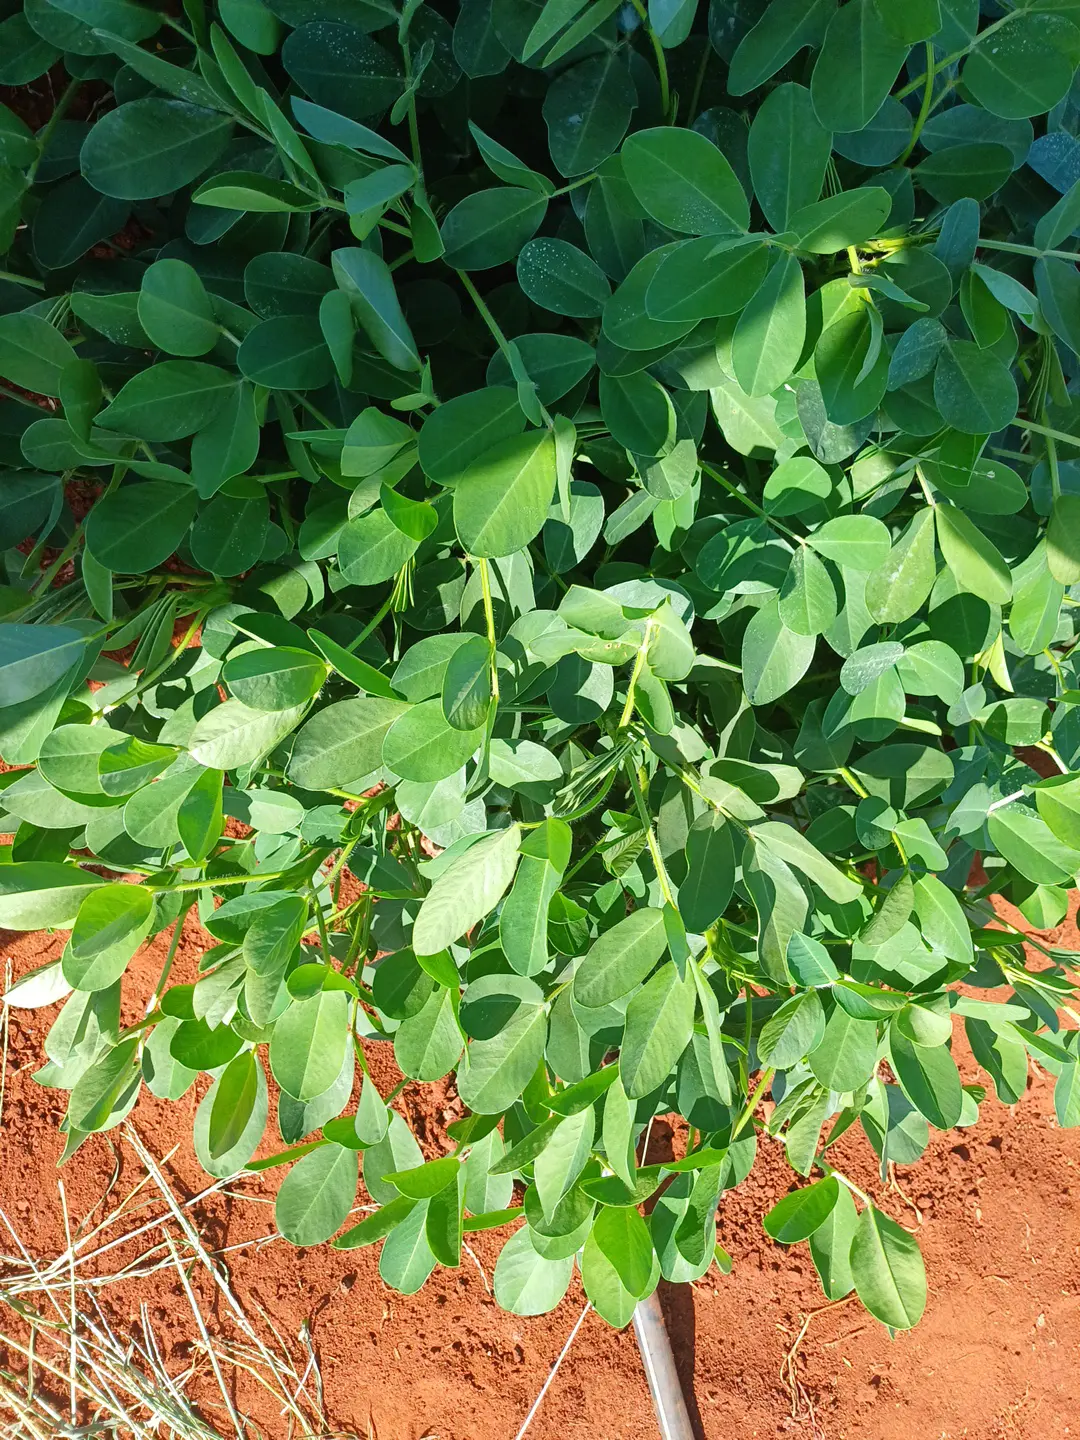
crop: groundnut
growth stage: flowering
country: Kenya
